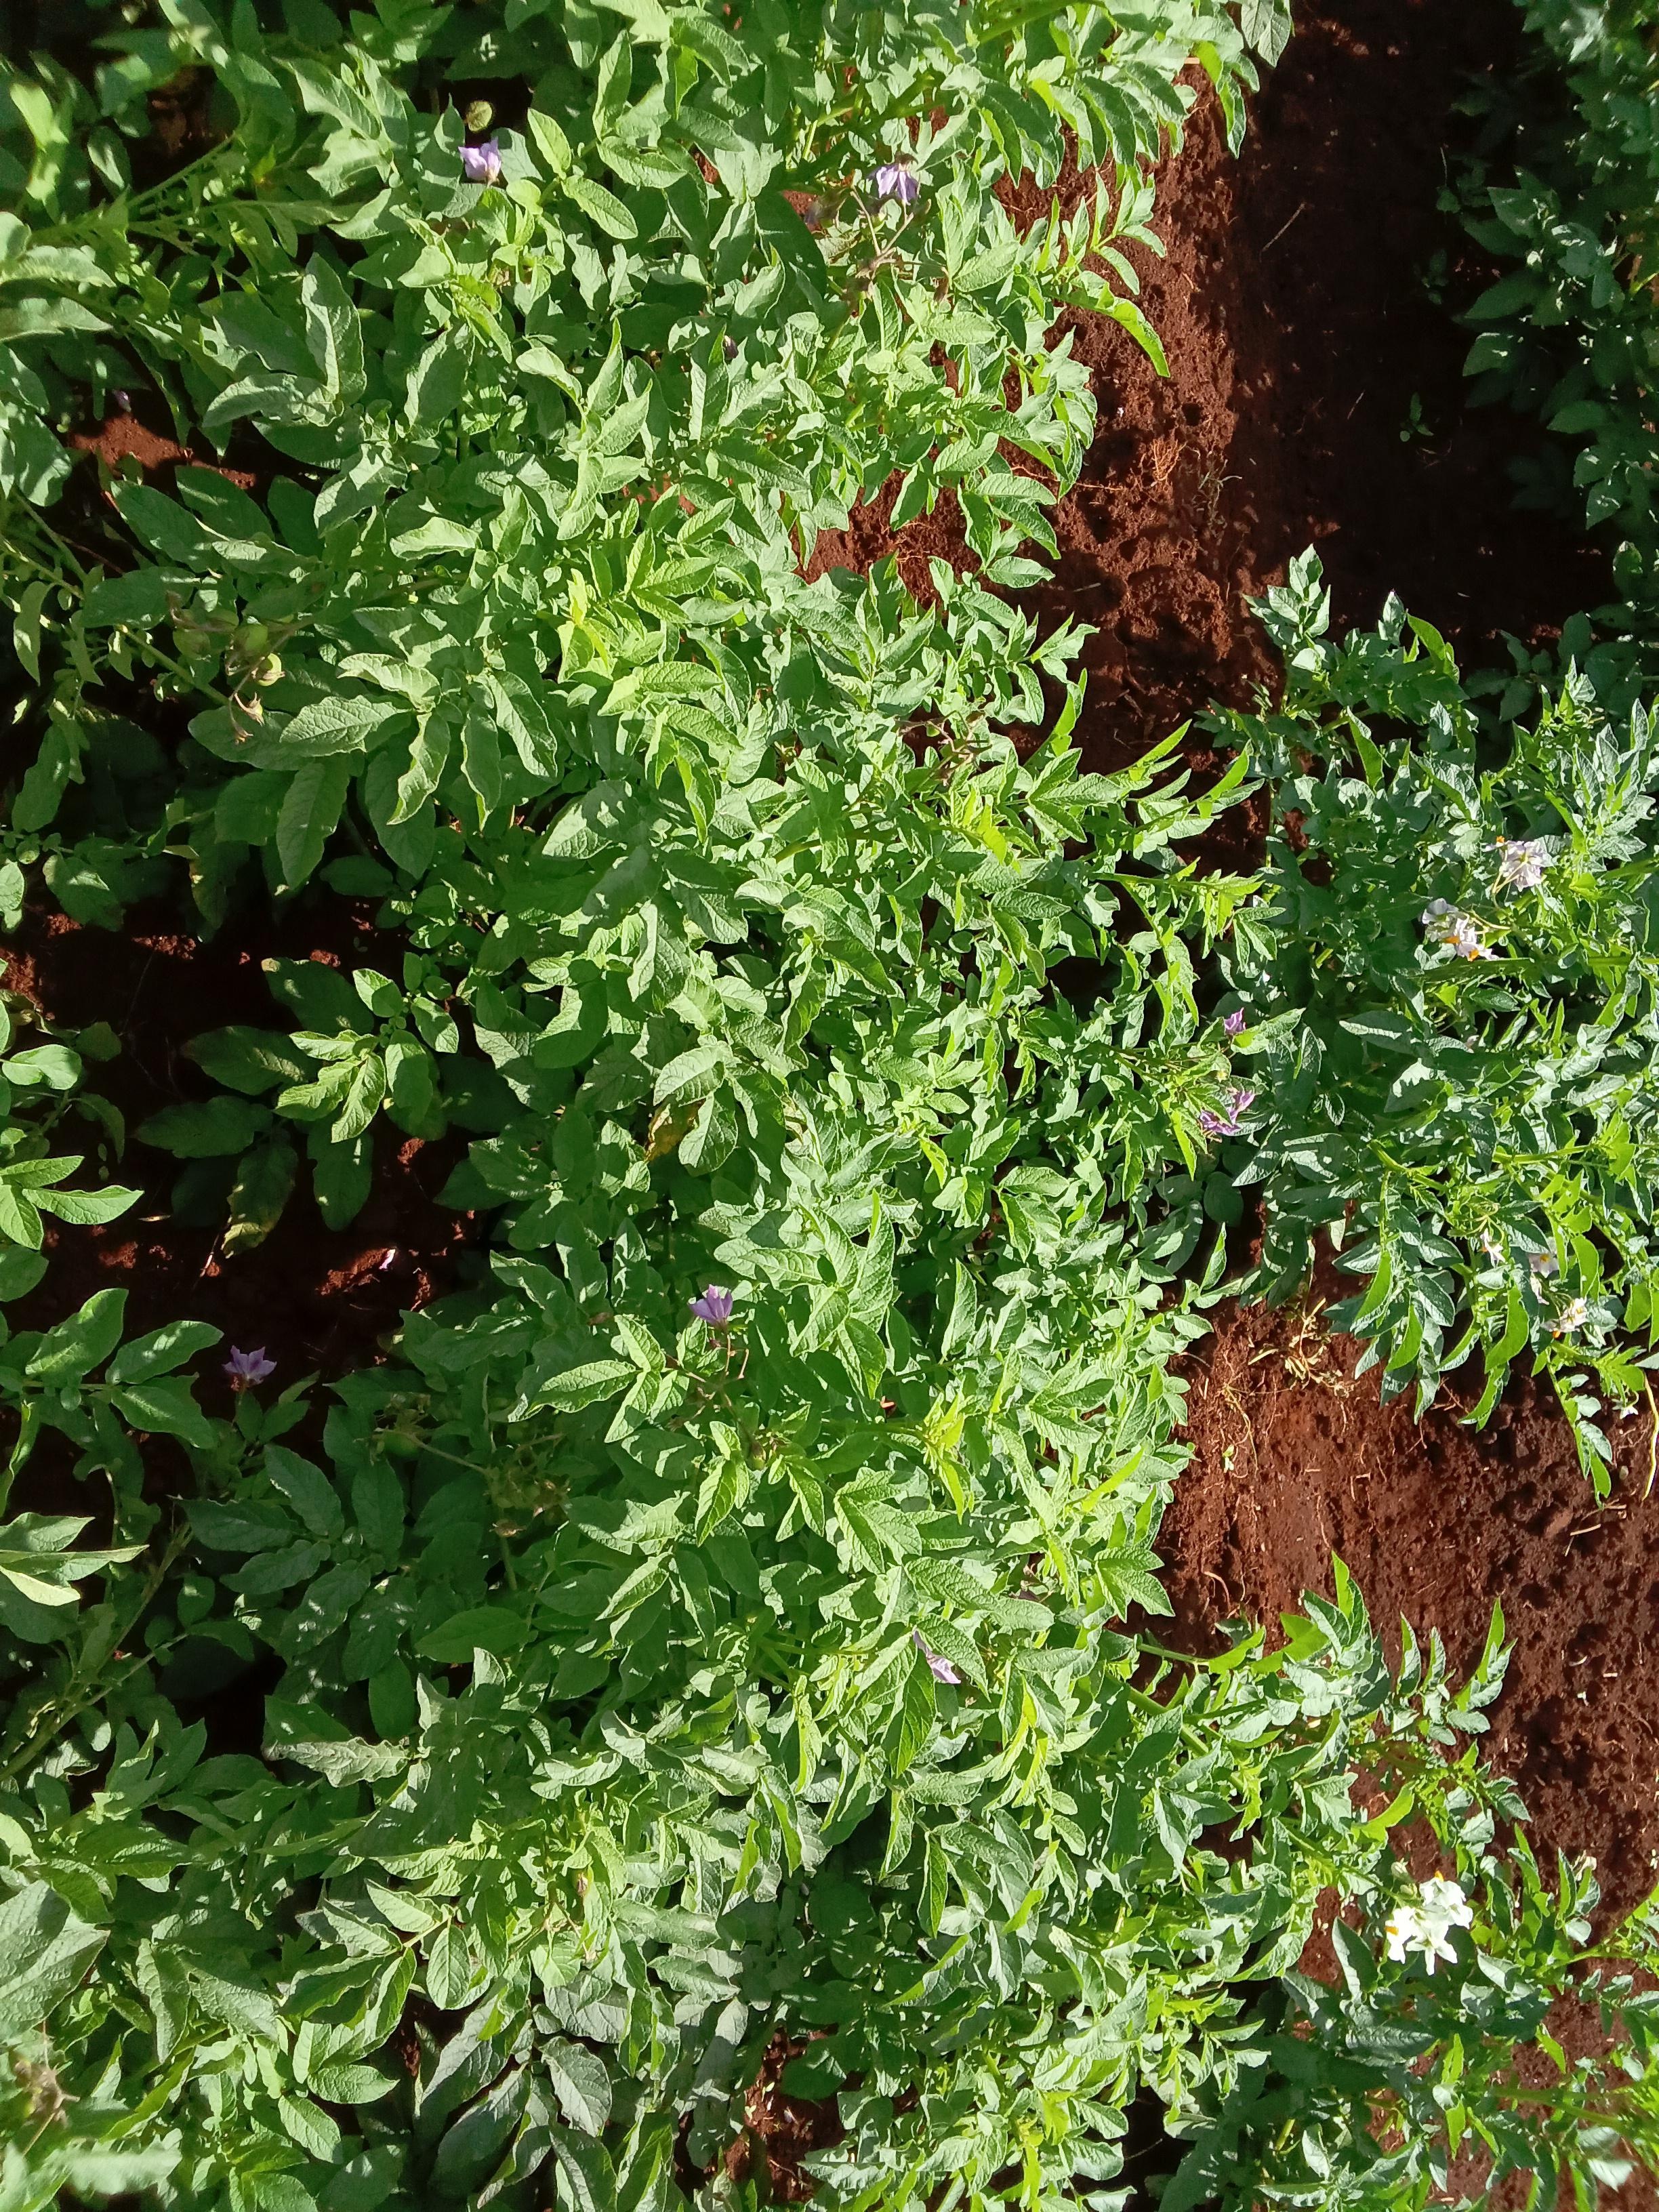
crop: potato
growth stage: flowering
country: Kenya
